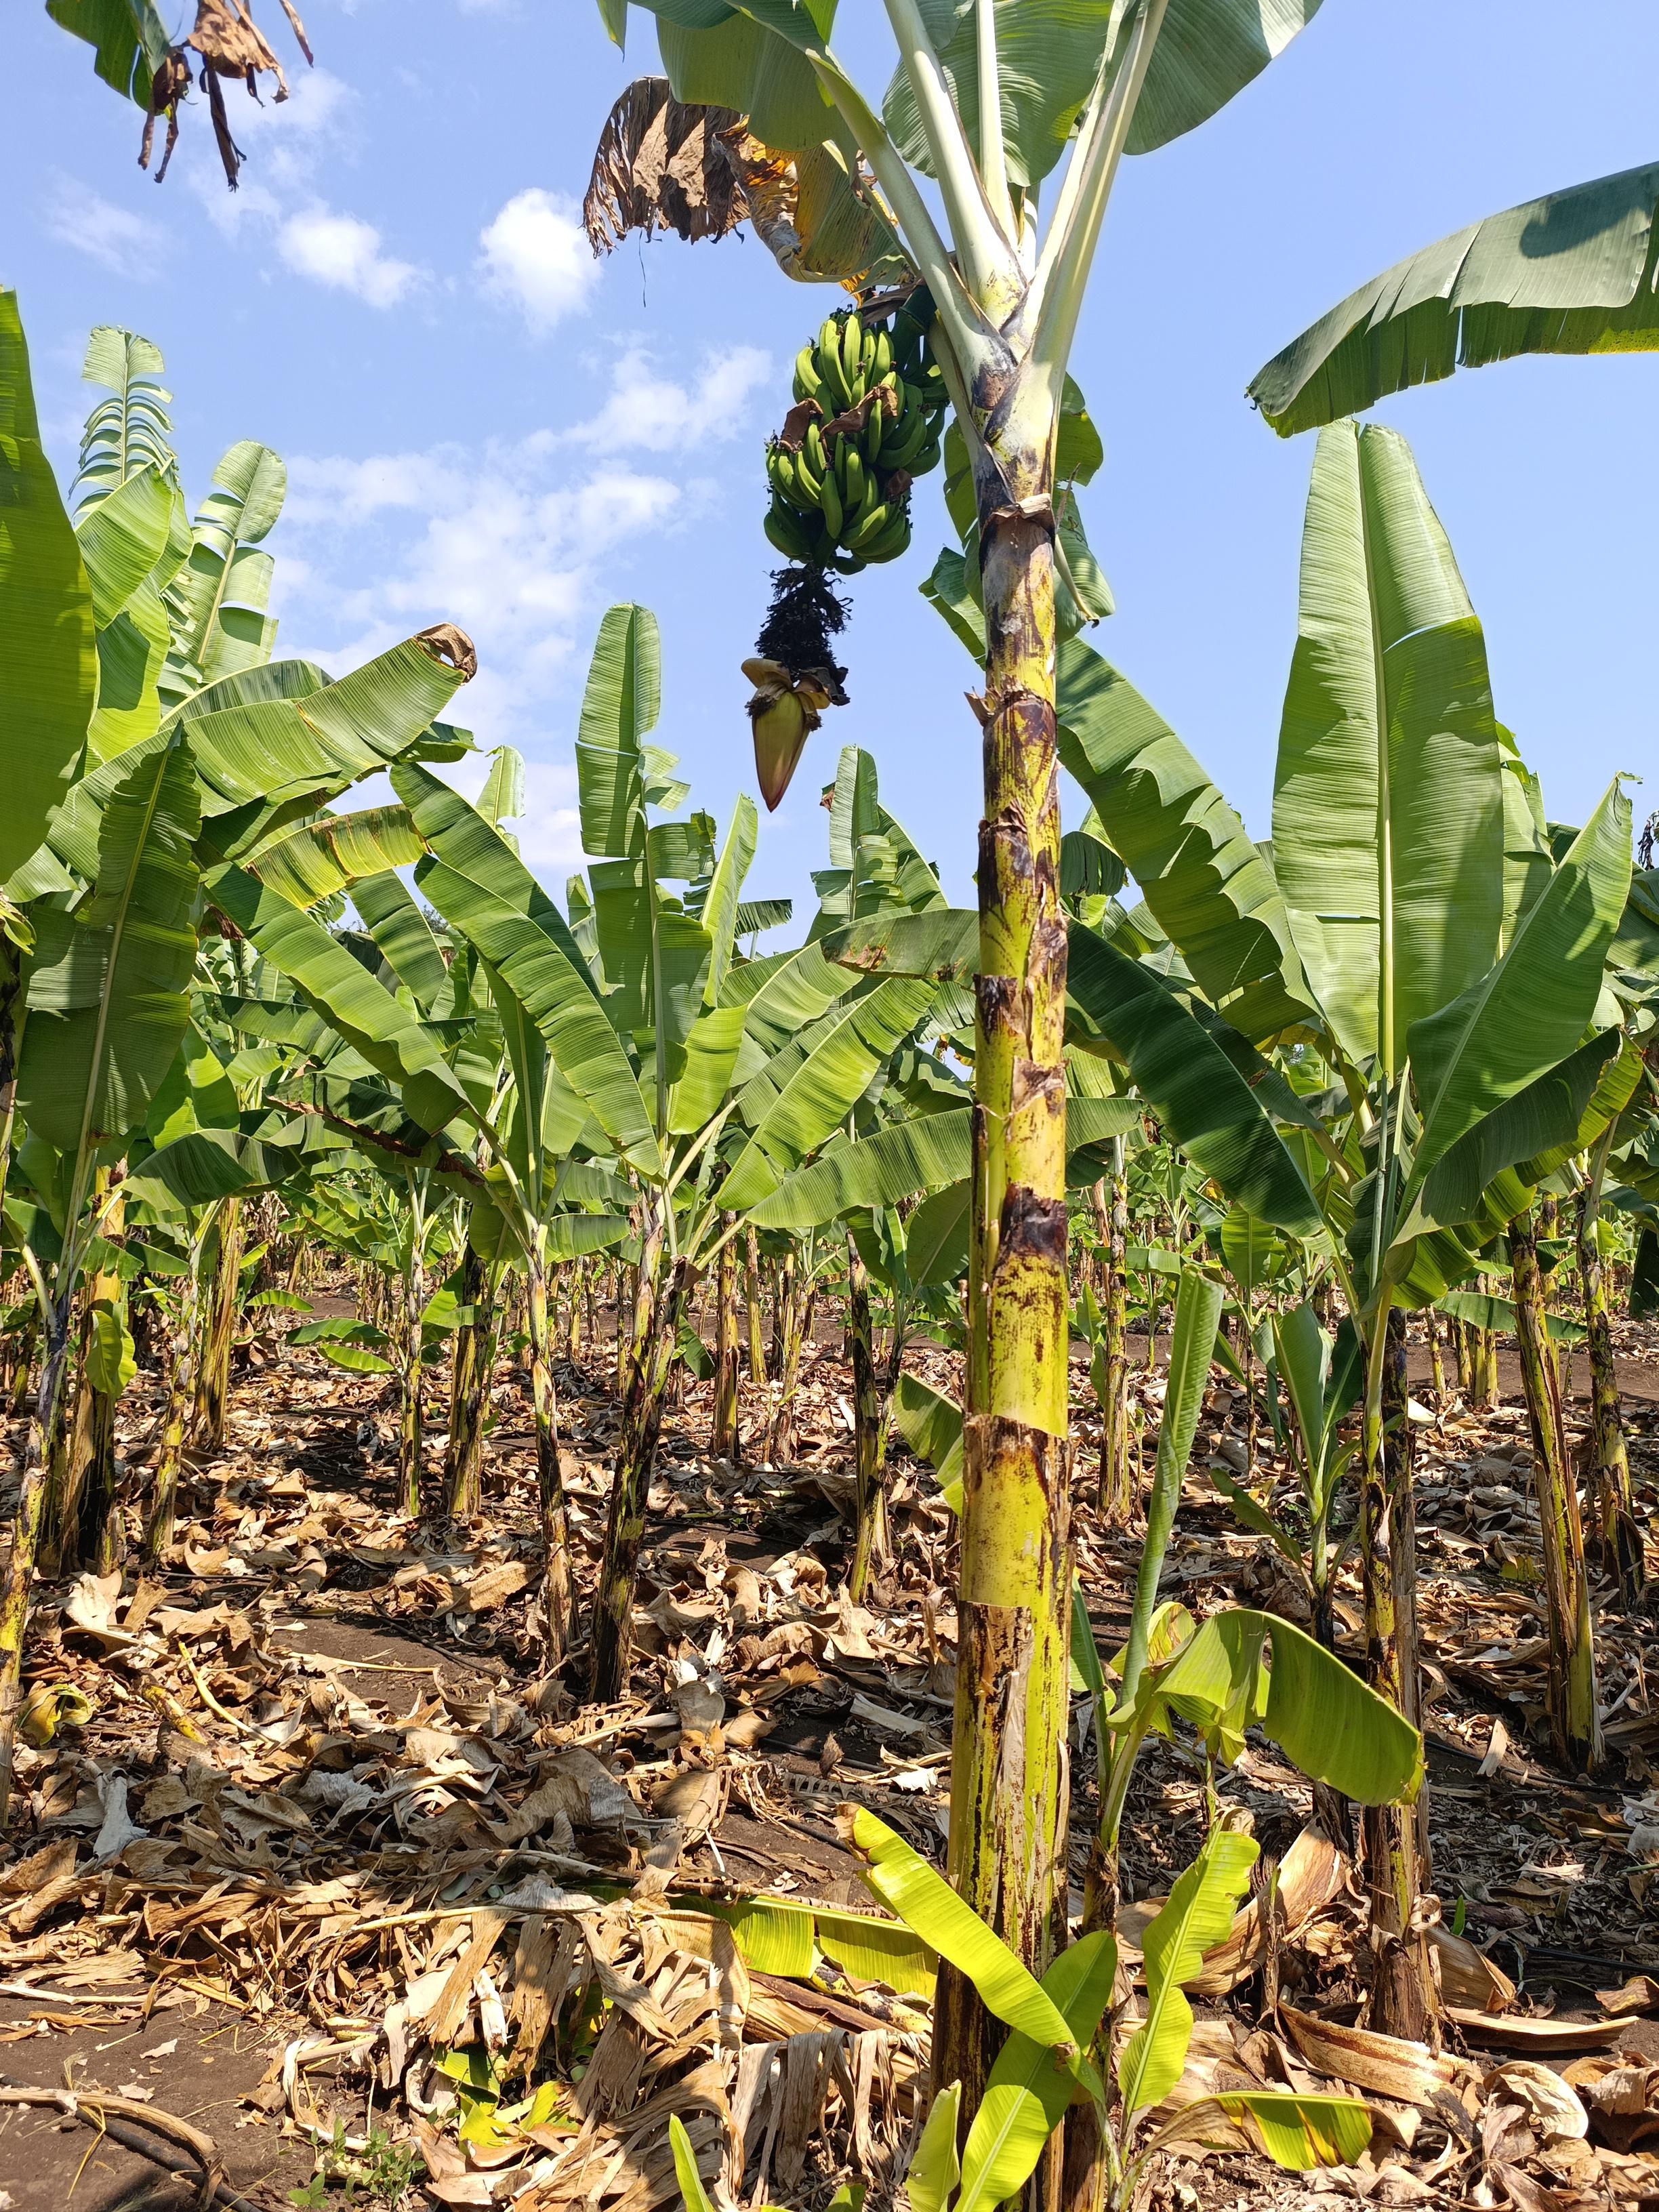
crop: banana
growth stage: development fruit
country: Tanzania
